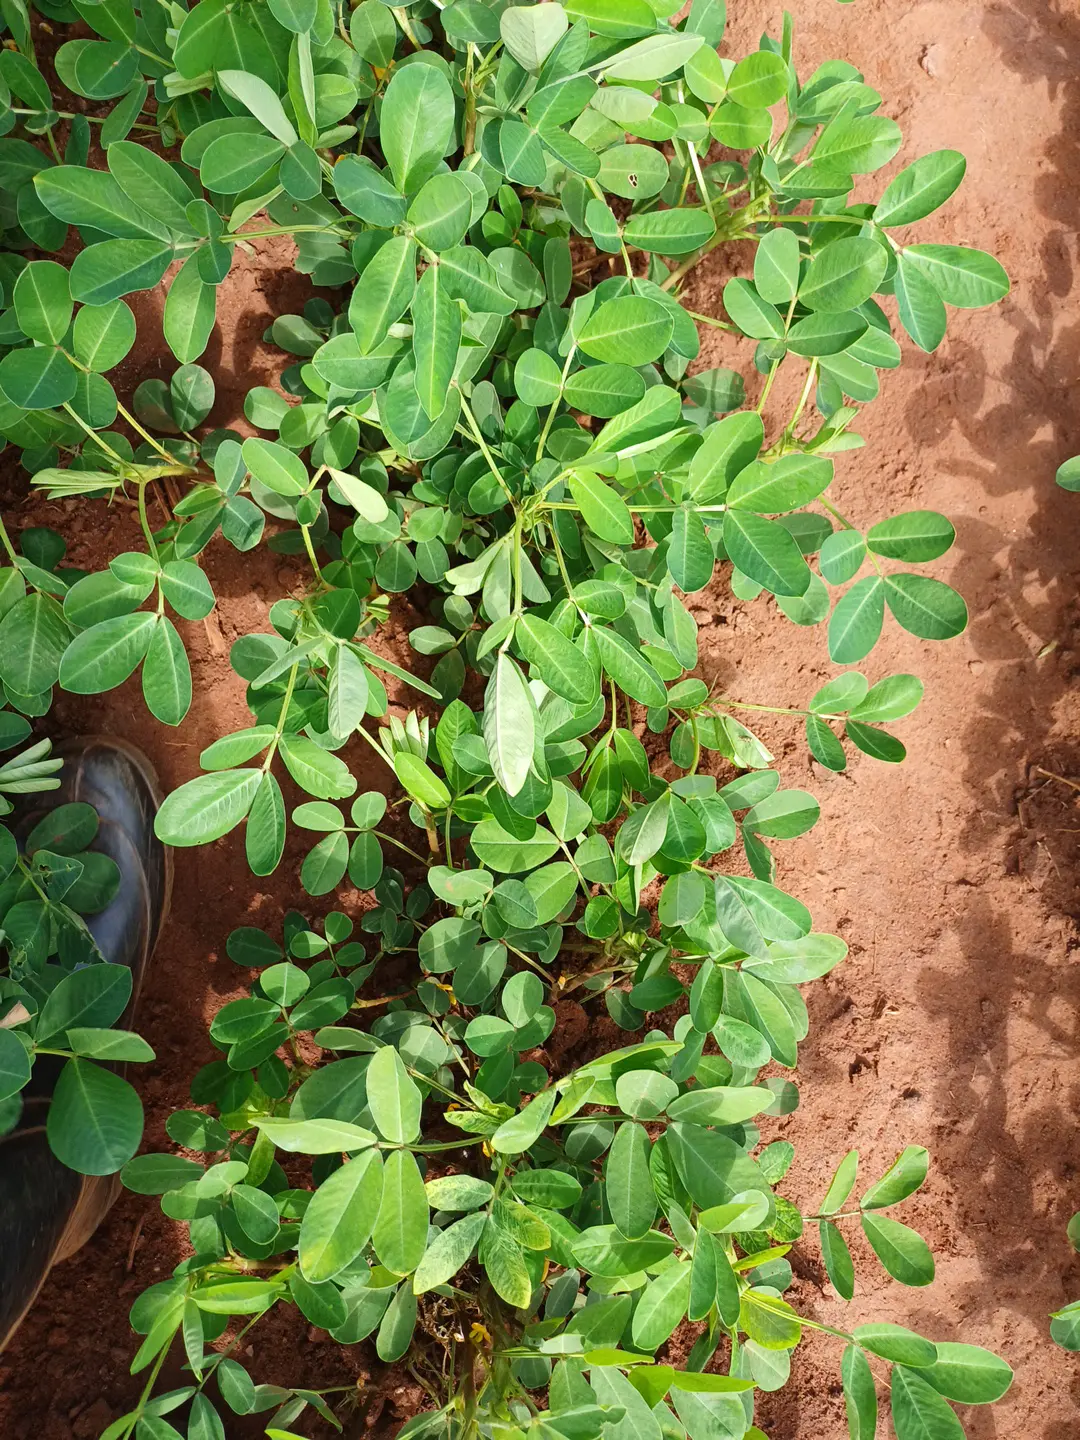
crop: groundnut
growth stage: flowering
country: Kenya
